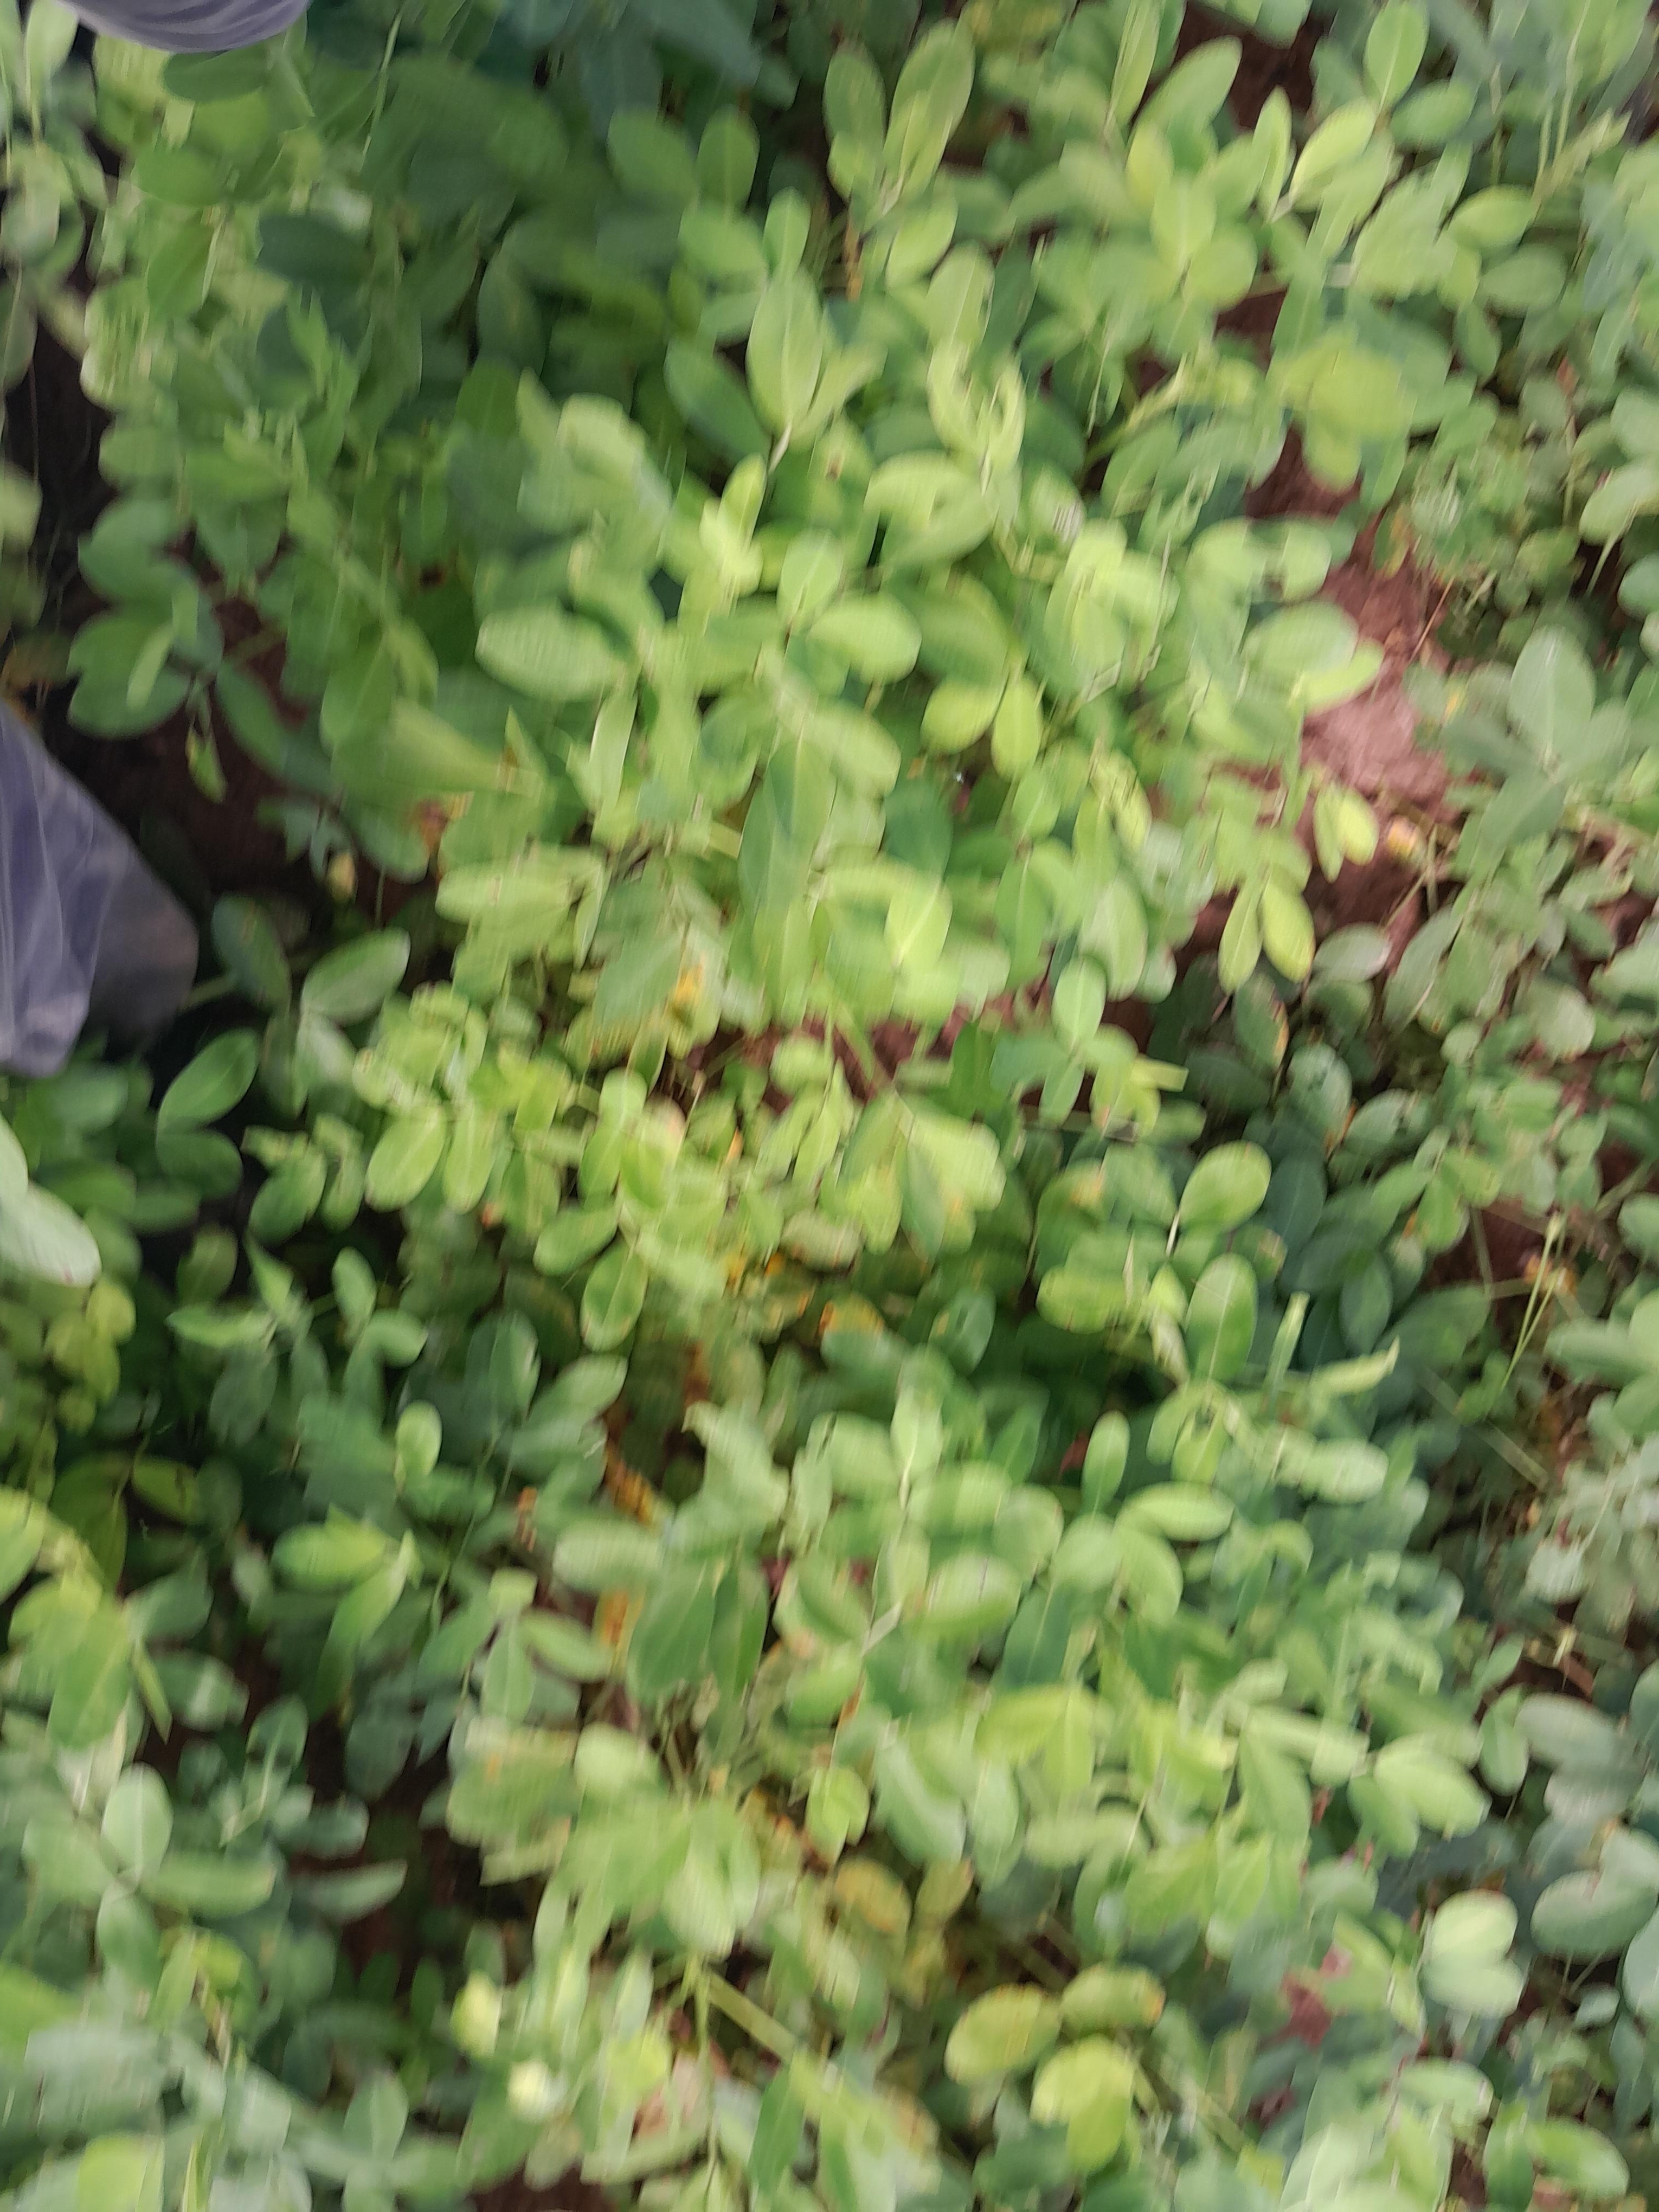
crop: groundnut
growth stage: flowering
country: Senegal
